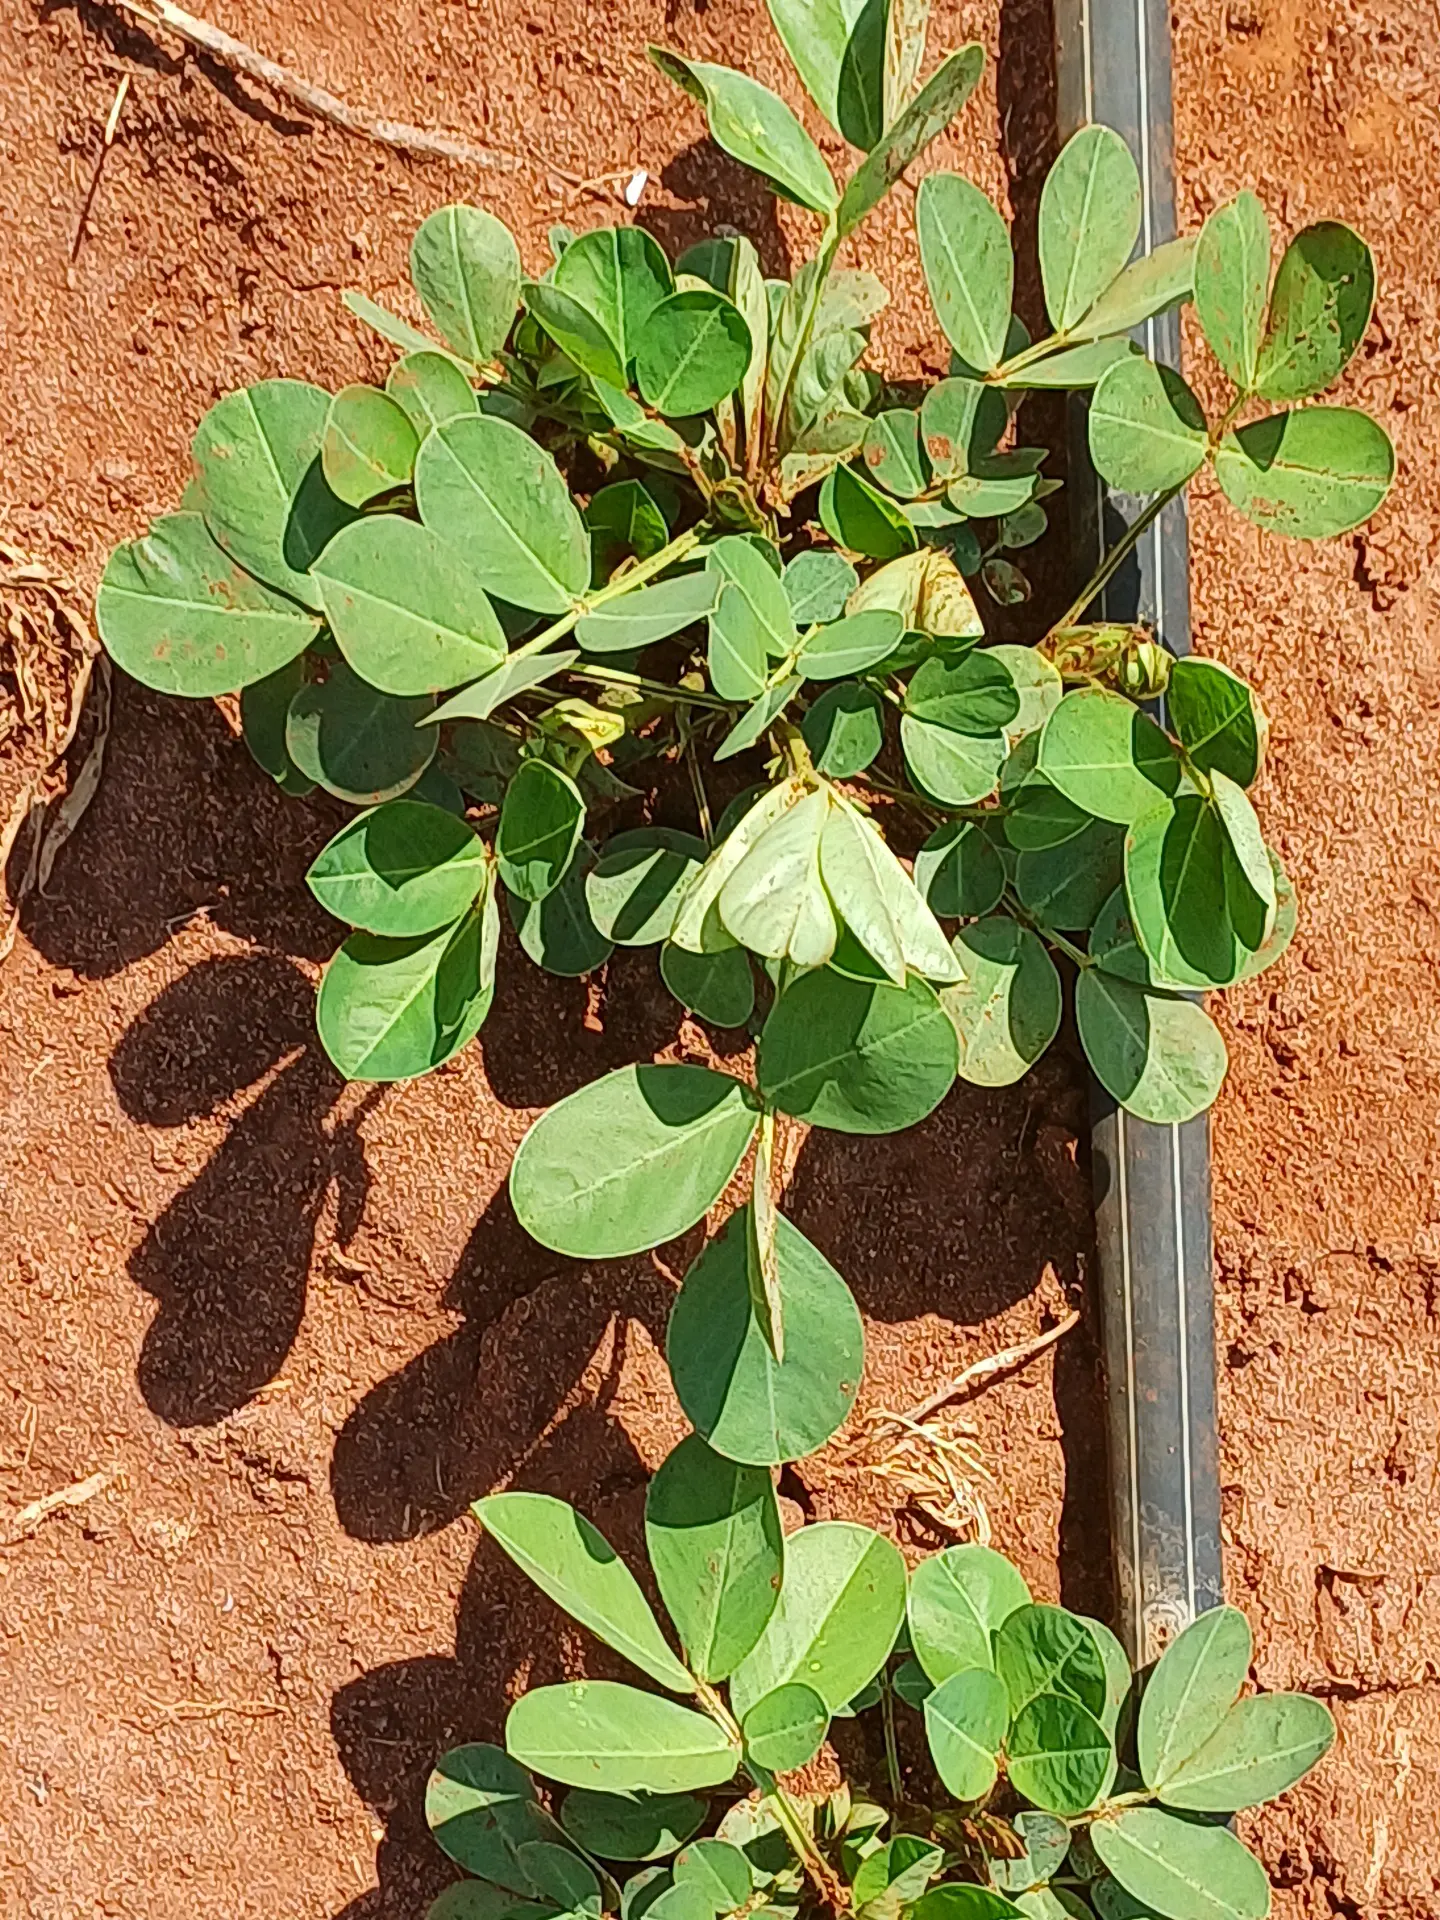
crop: groundnut
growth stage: vegetative
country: Kenya
